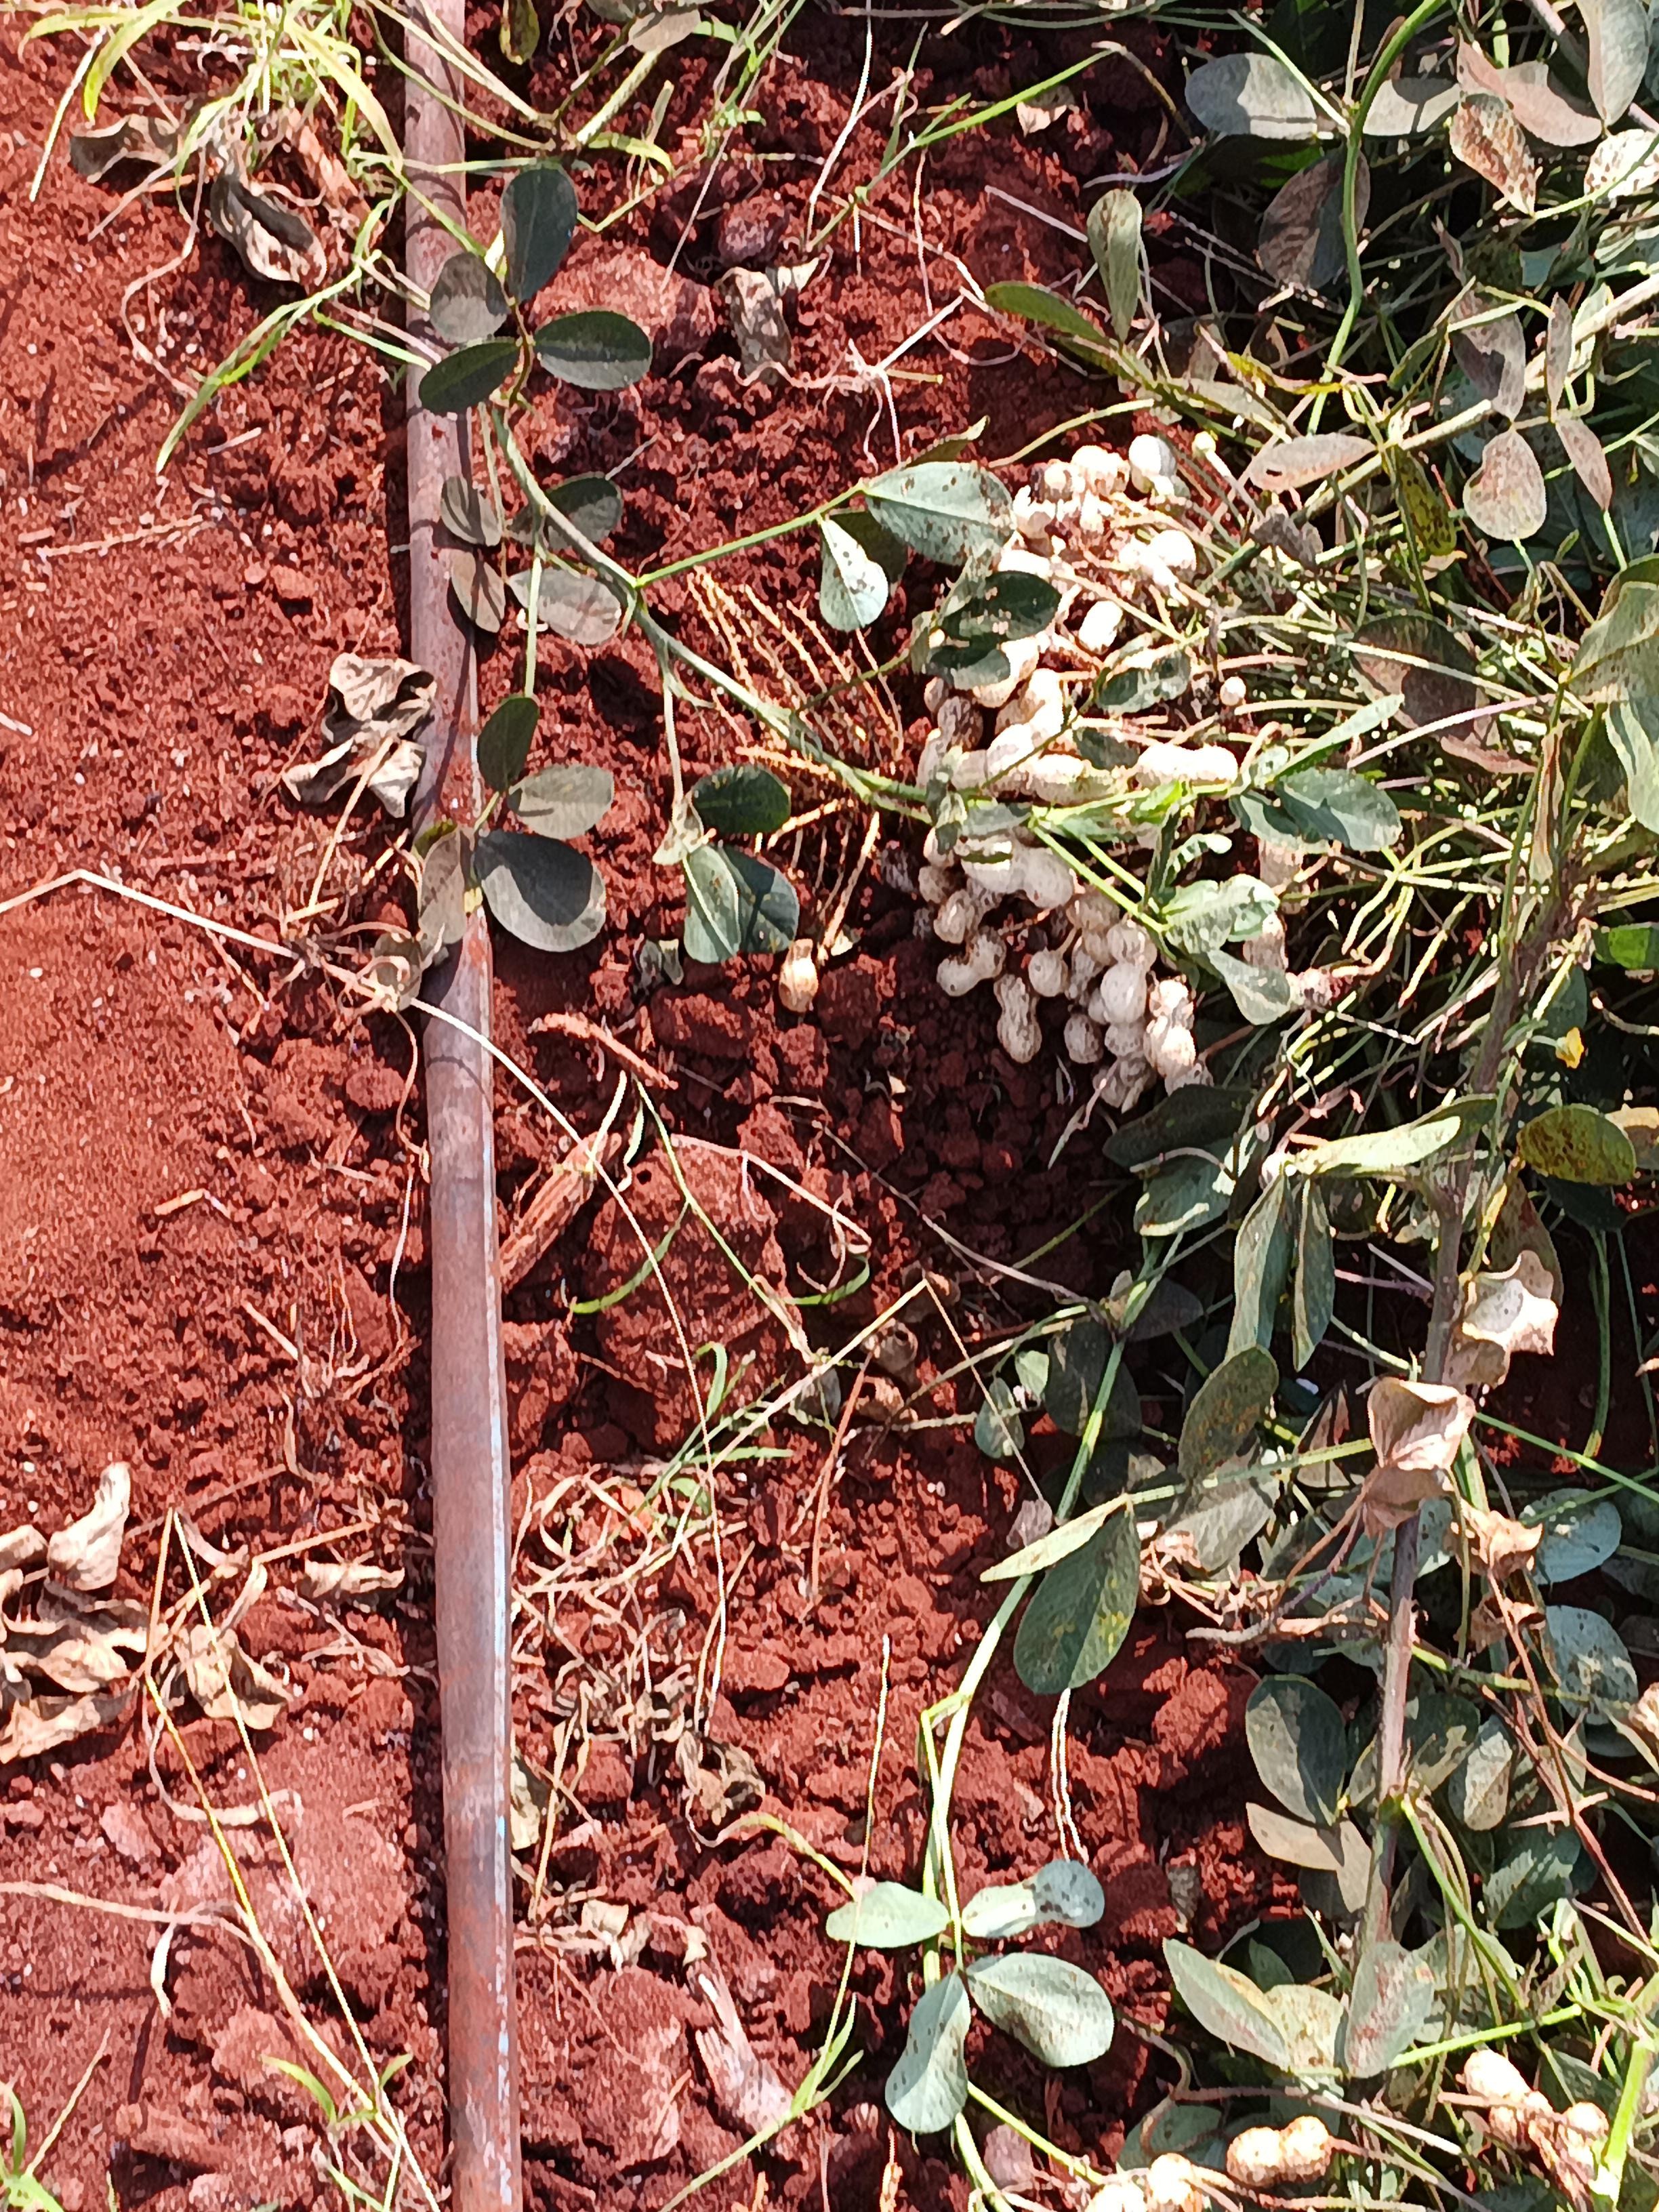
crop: groundnut
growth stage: harvest
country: Kenya
